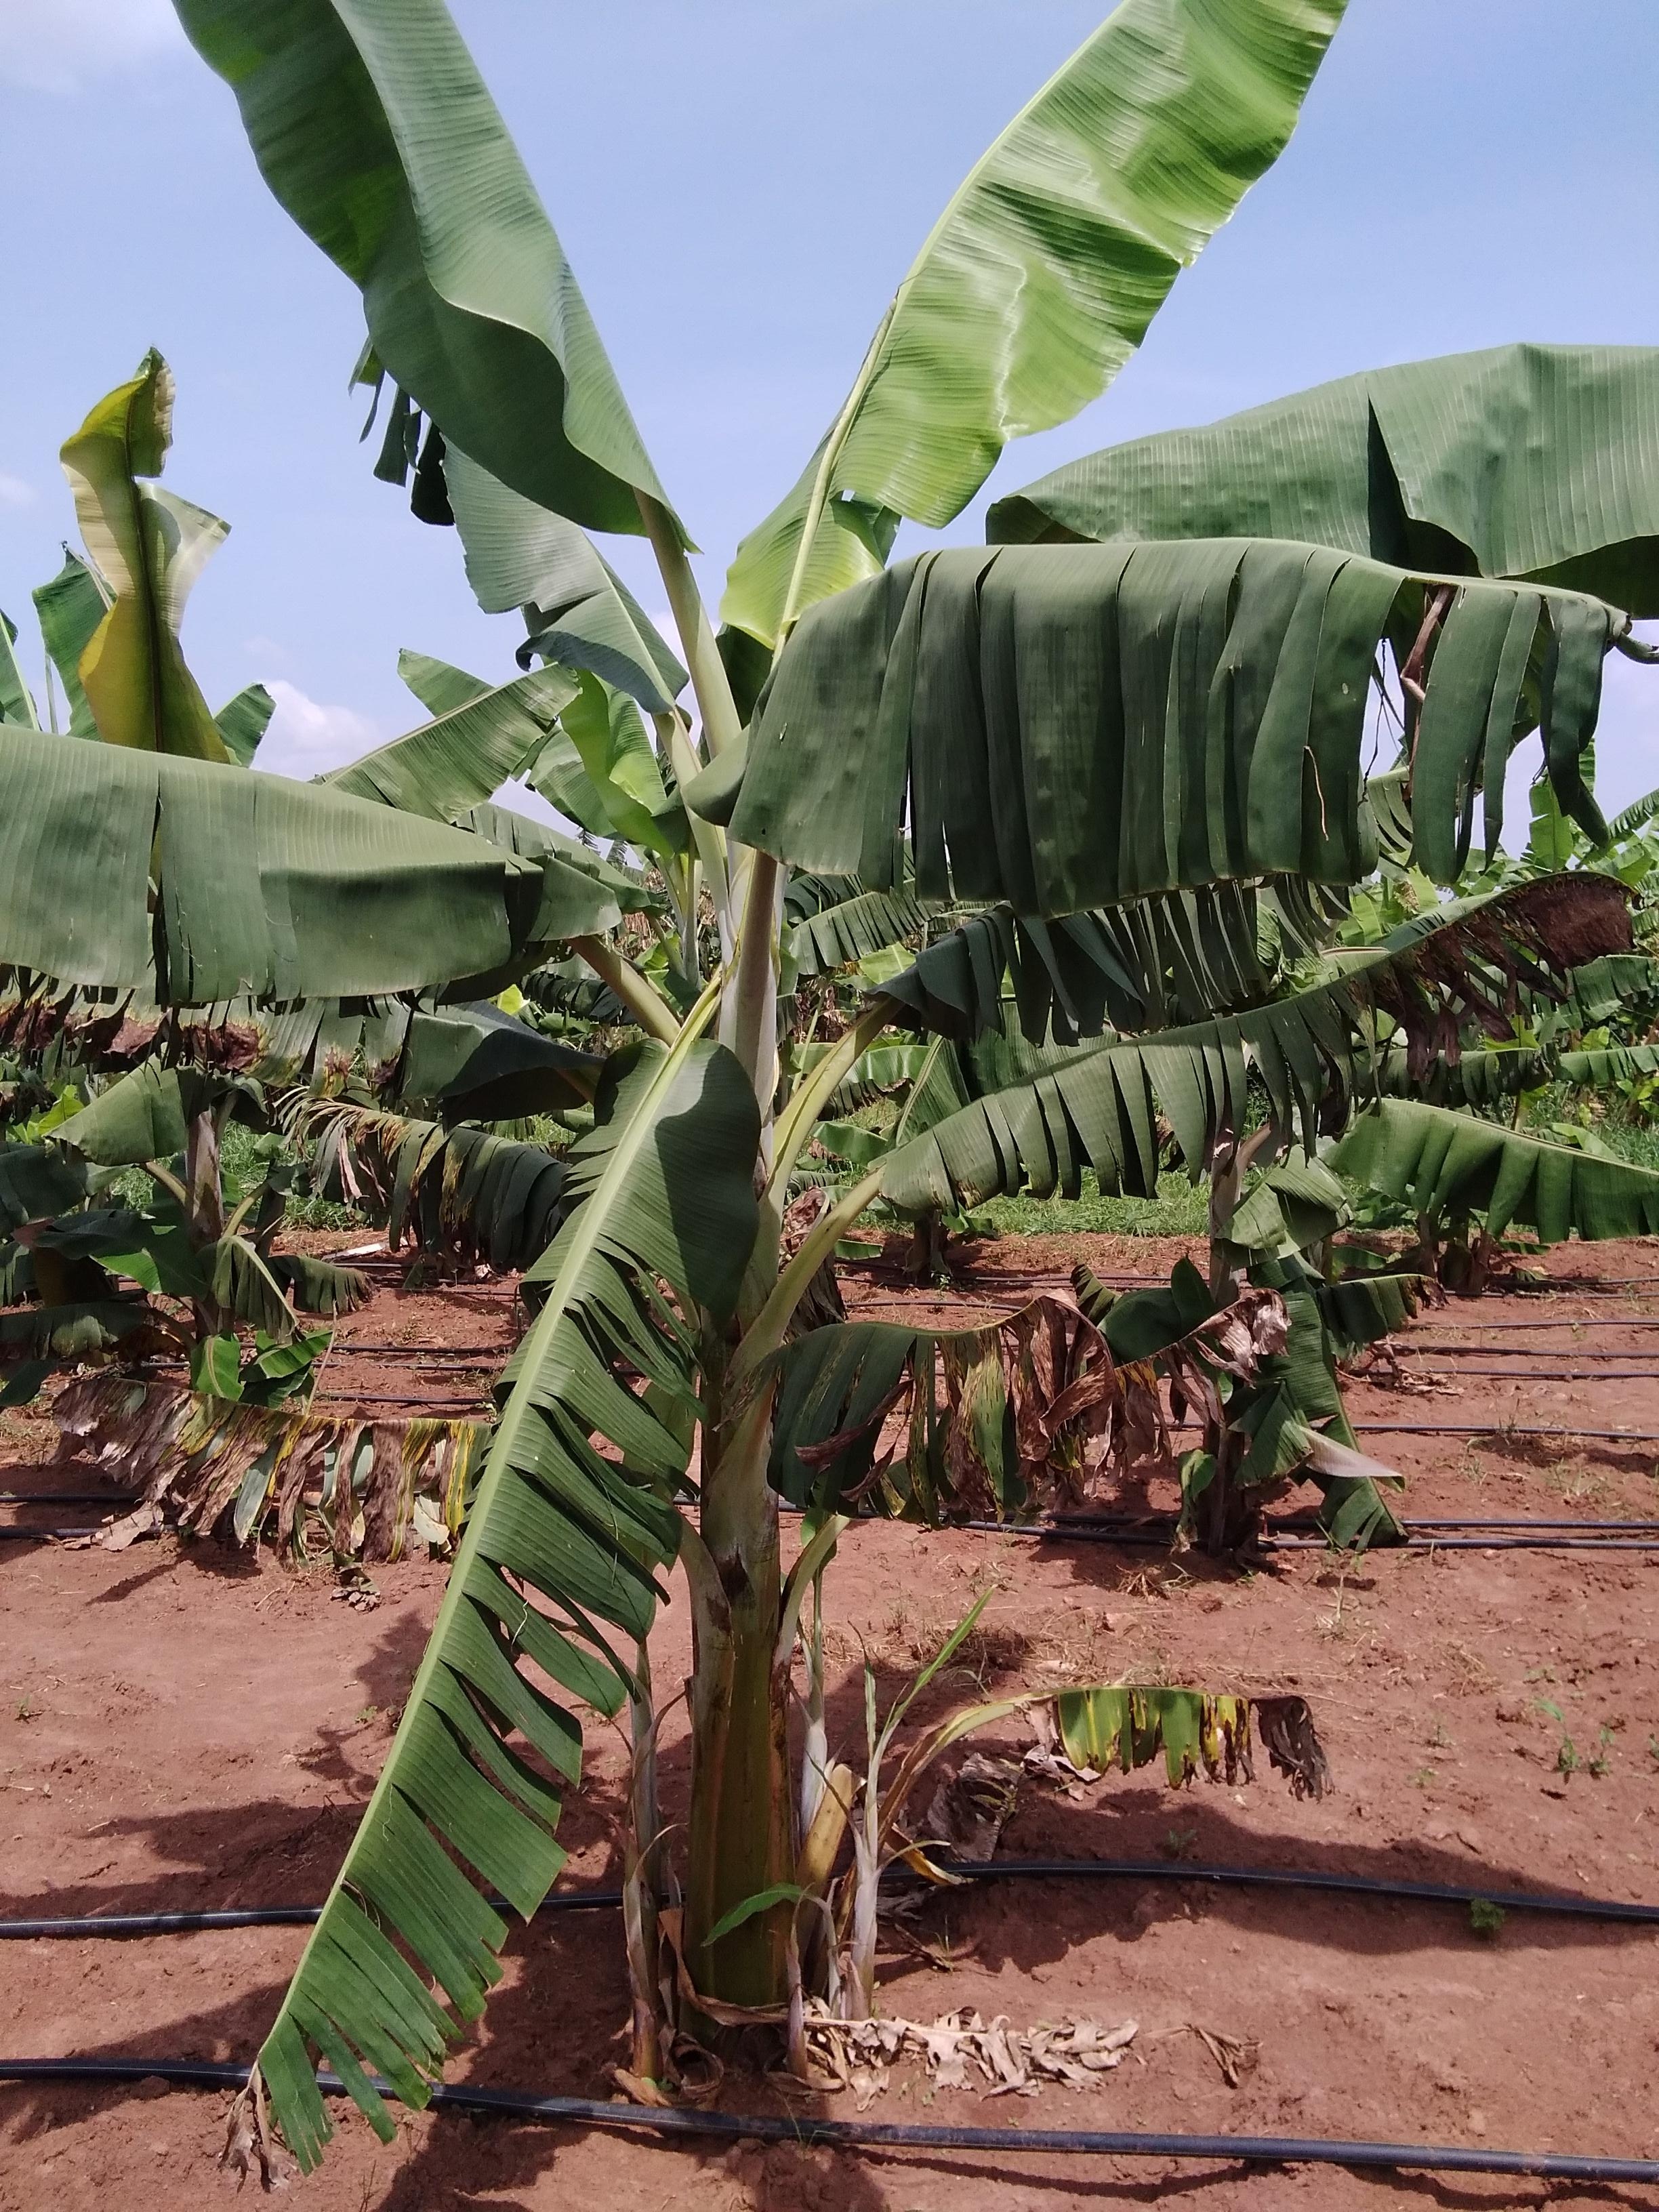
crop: banana
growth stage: vegetative
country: Uganda
